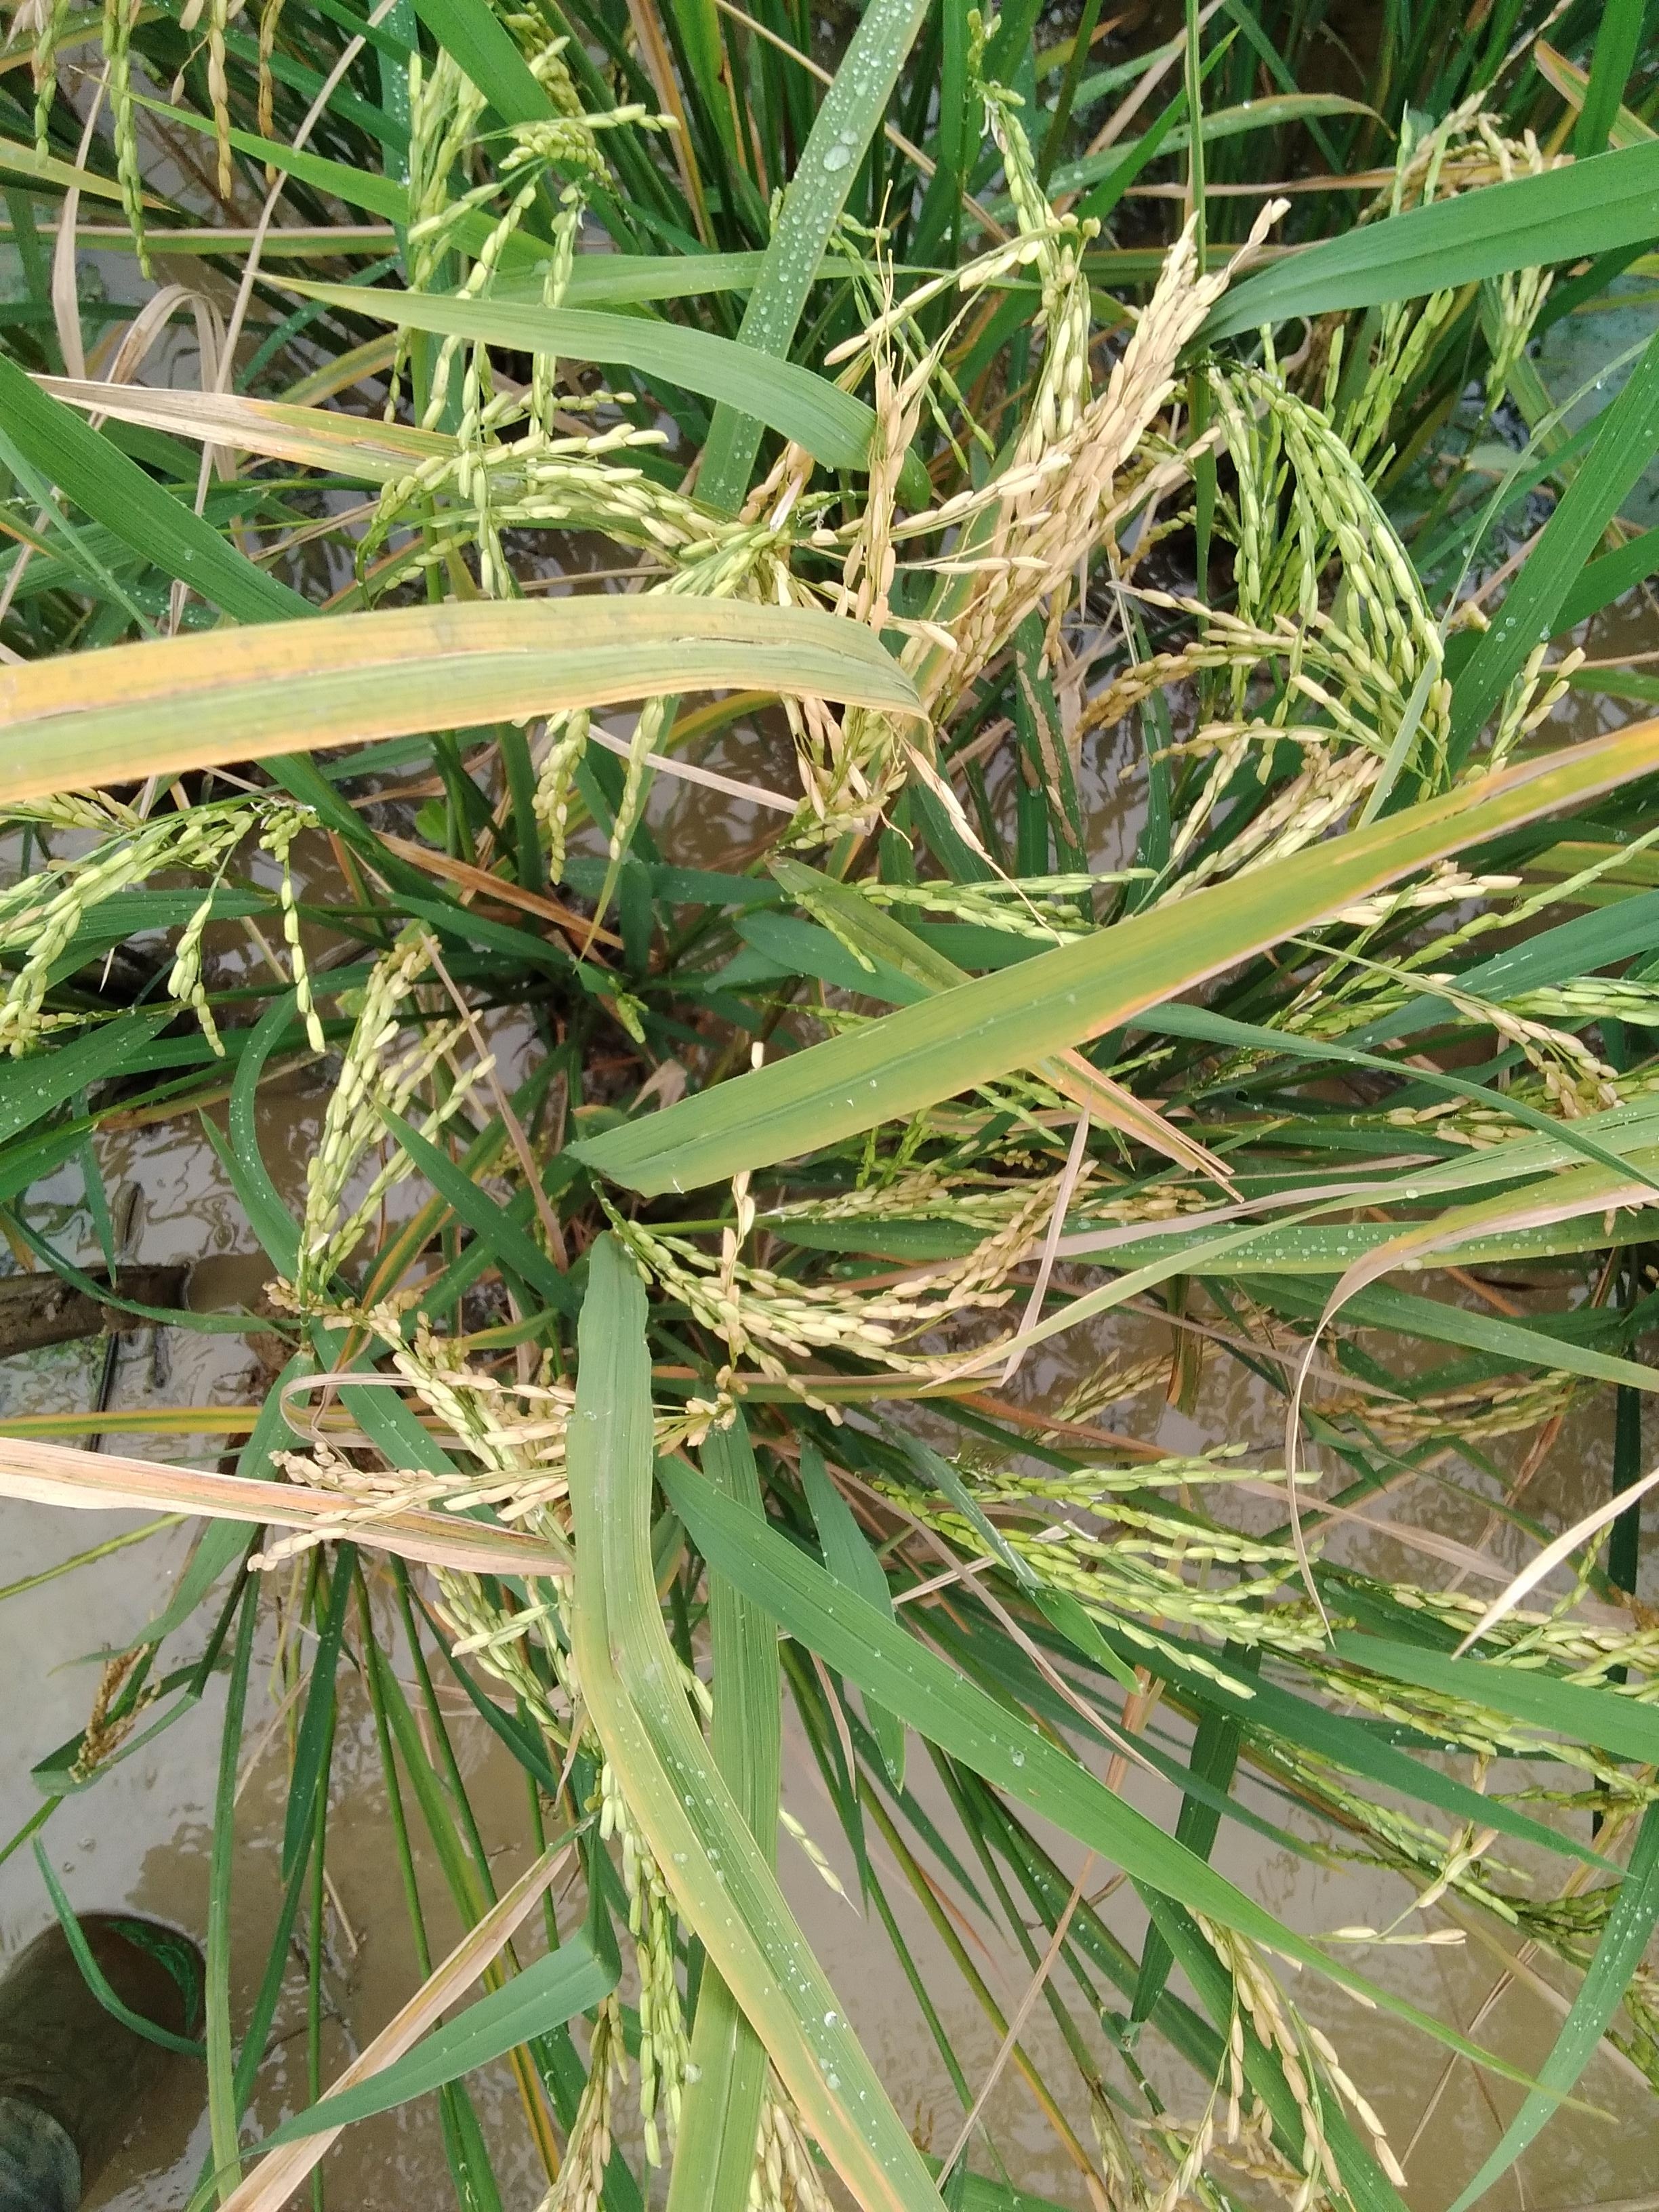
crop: rice
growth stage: ripening
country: Nigeria
